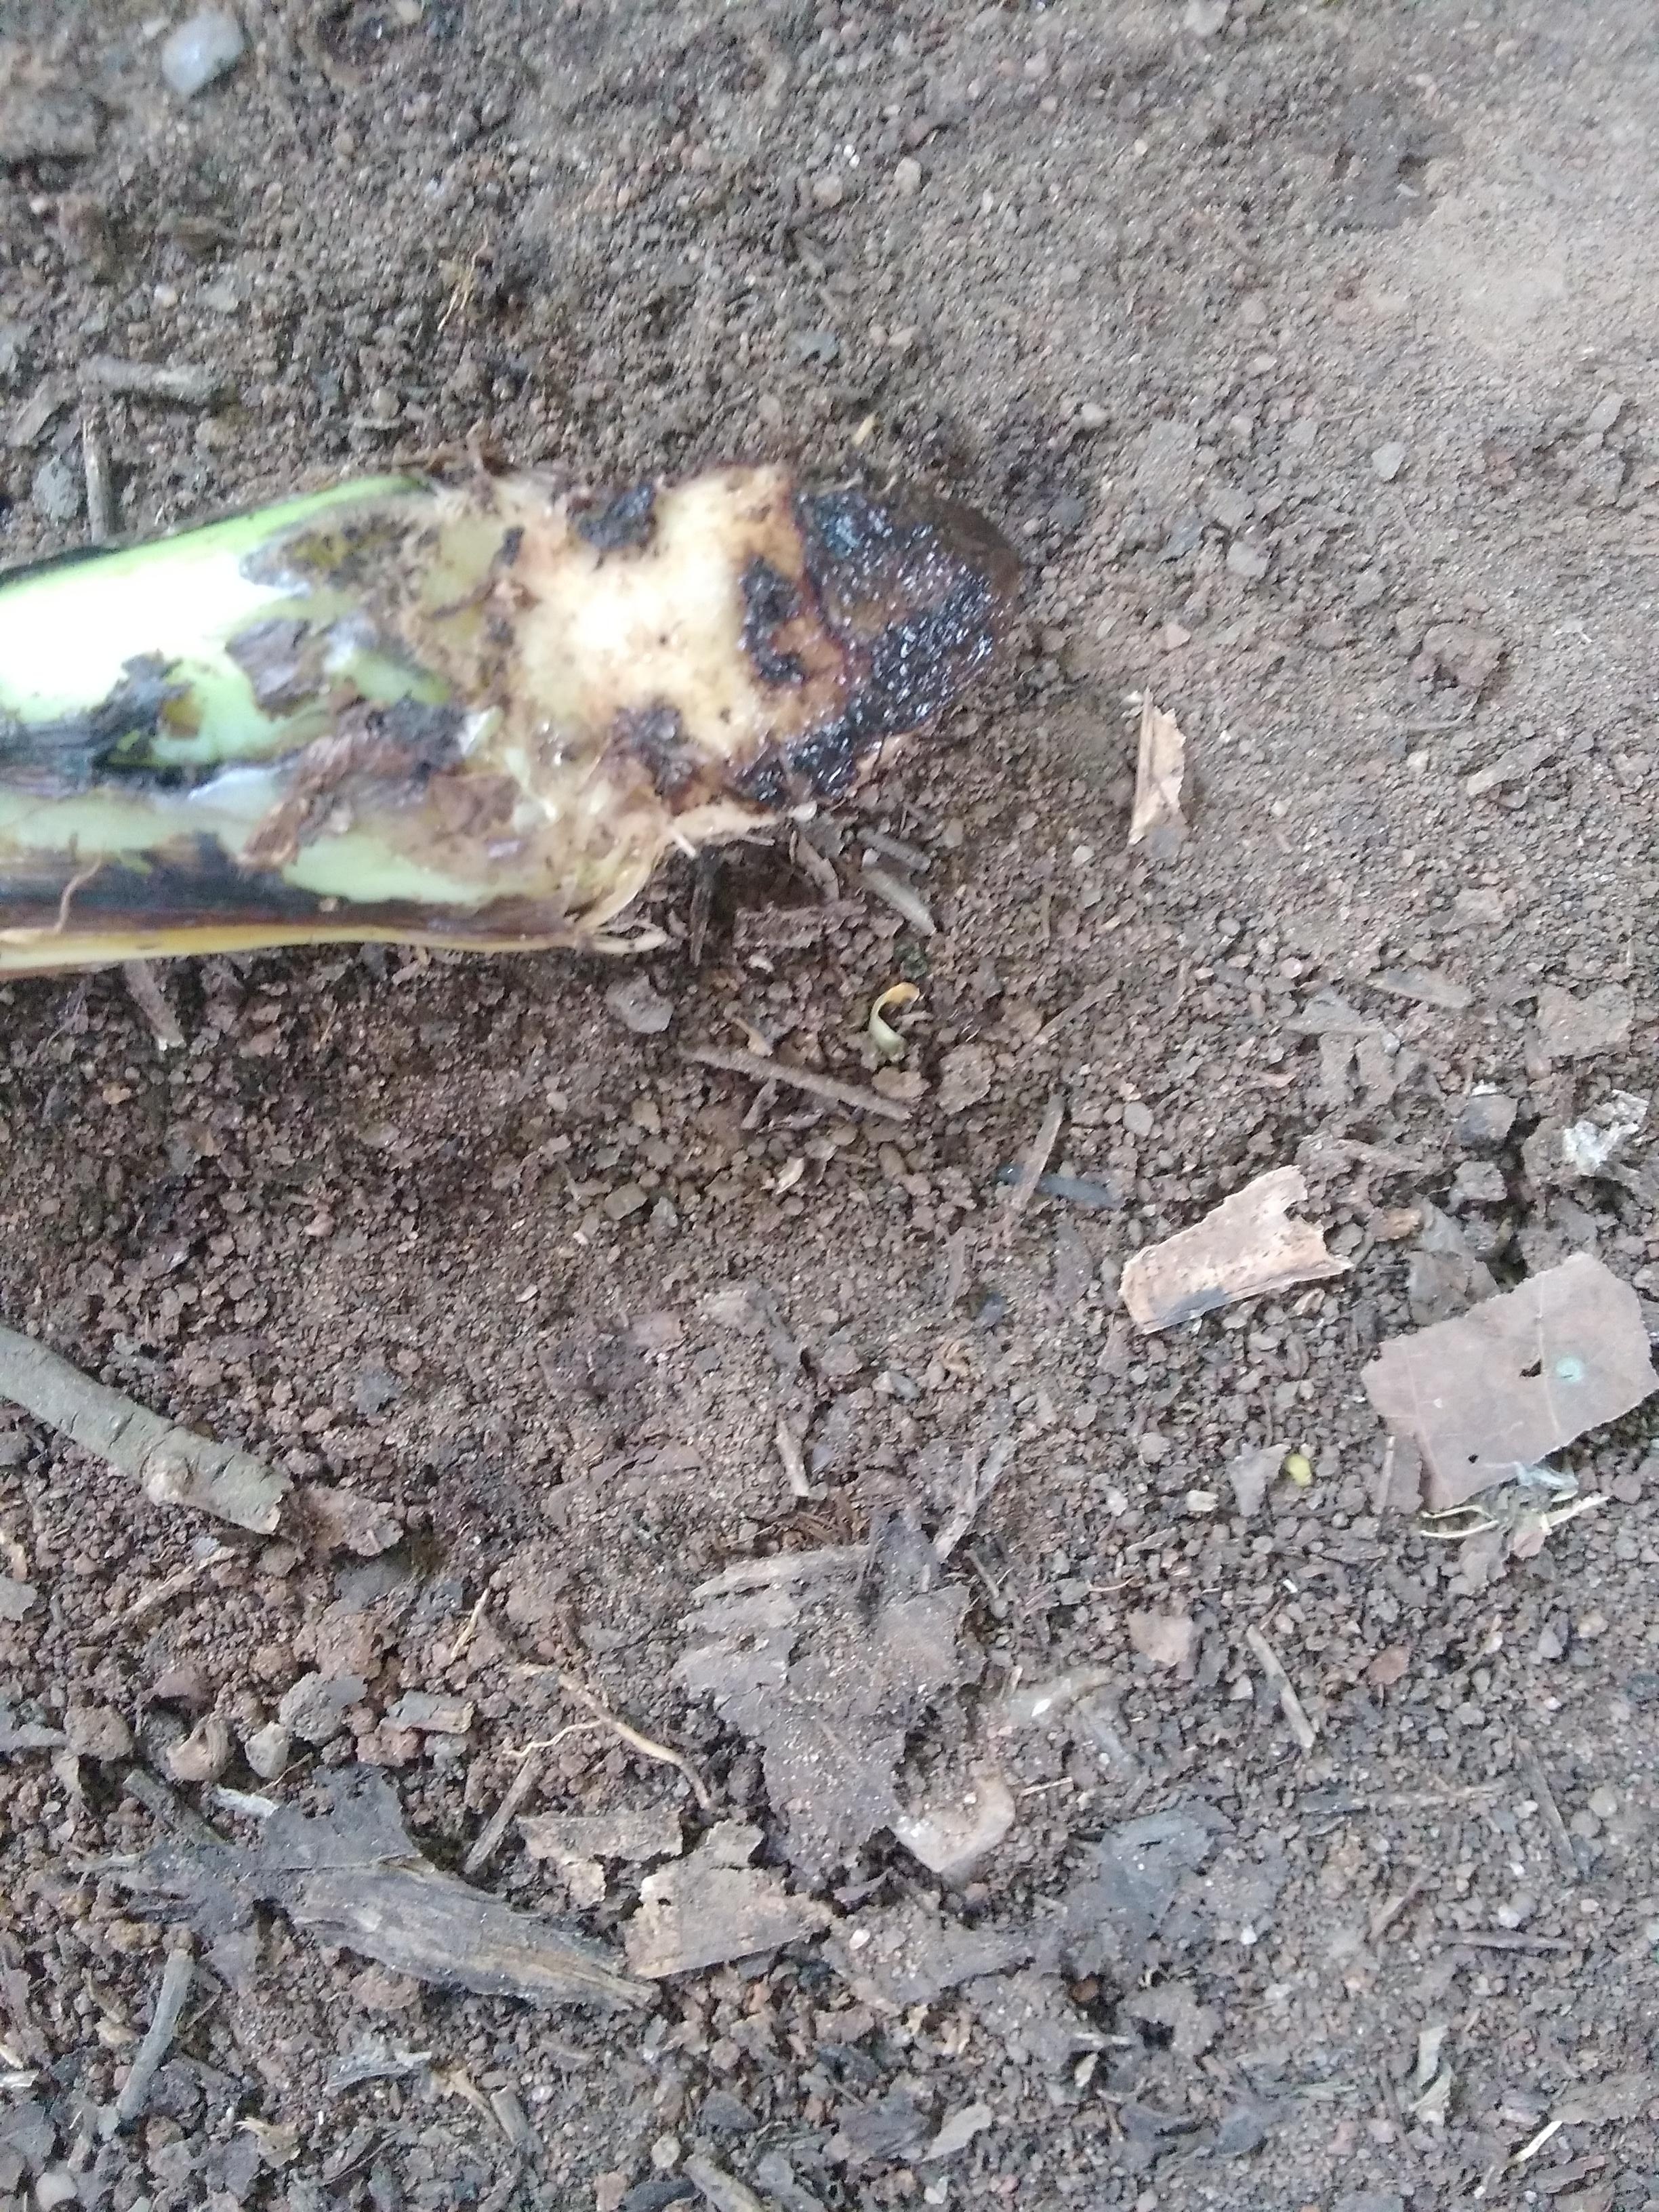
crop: banana
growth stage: vegetative
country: Tanzania
